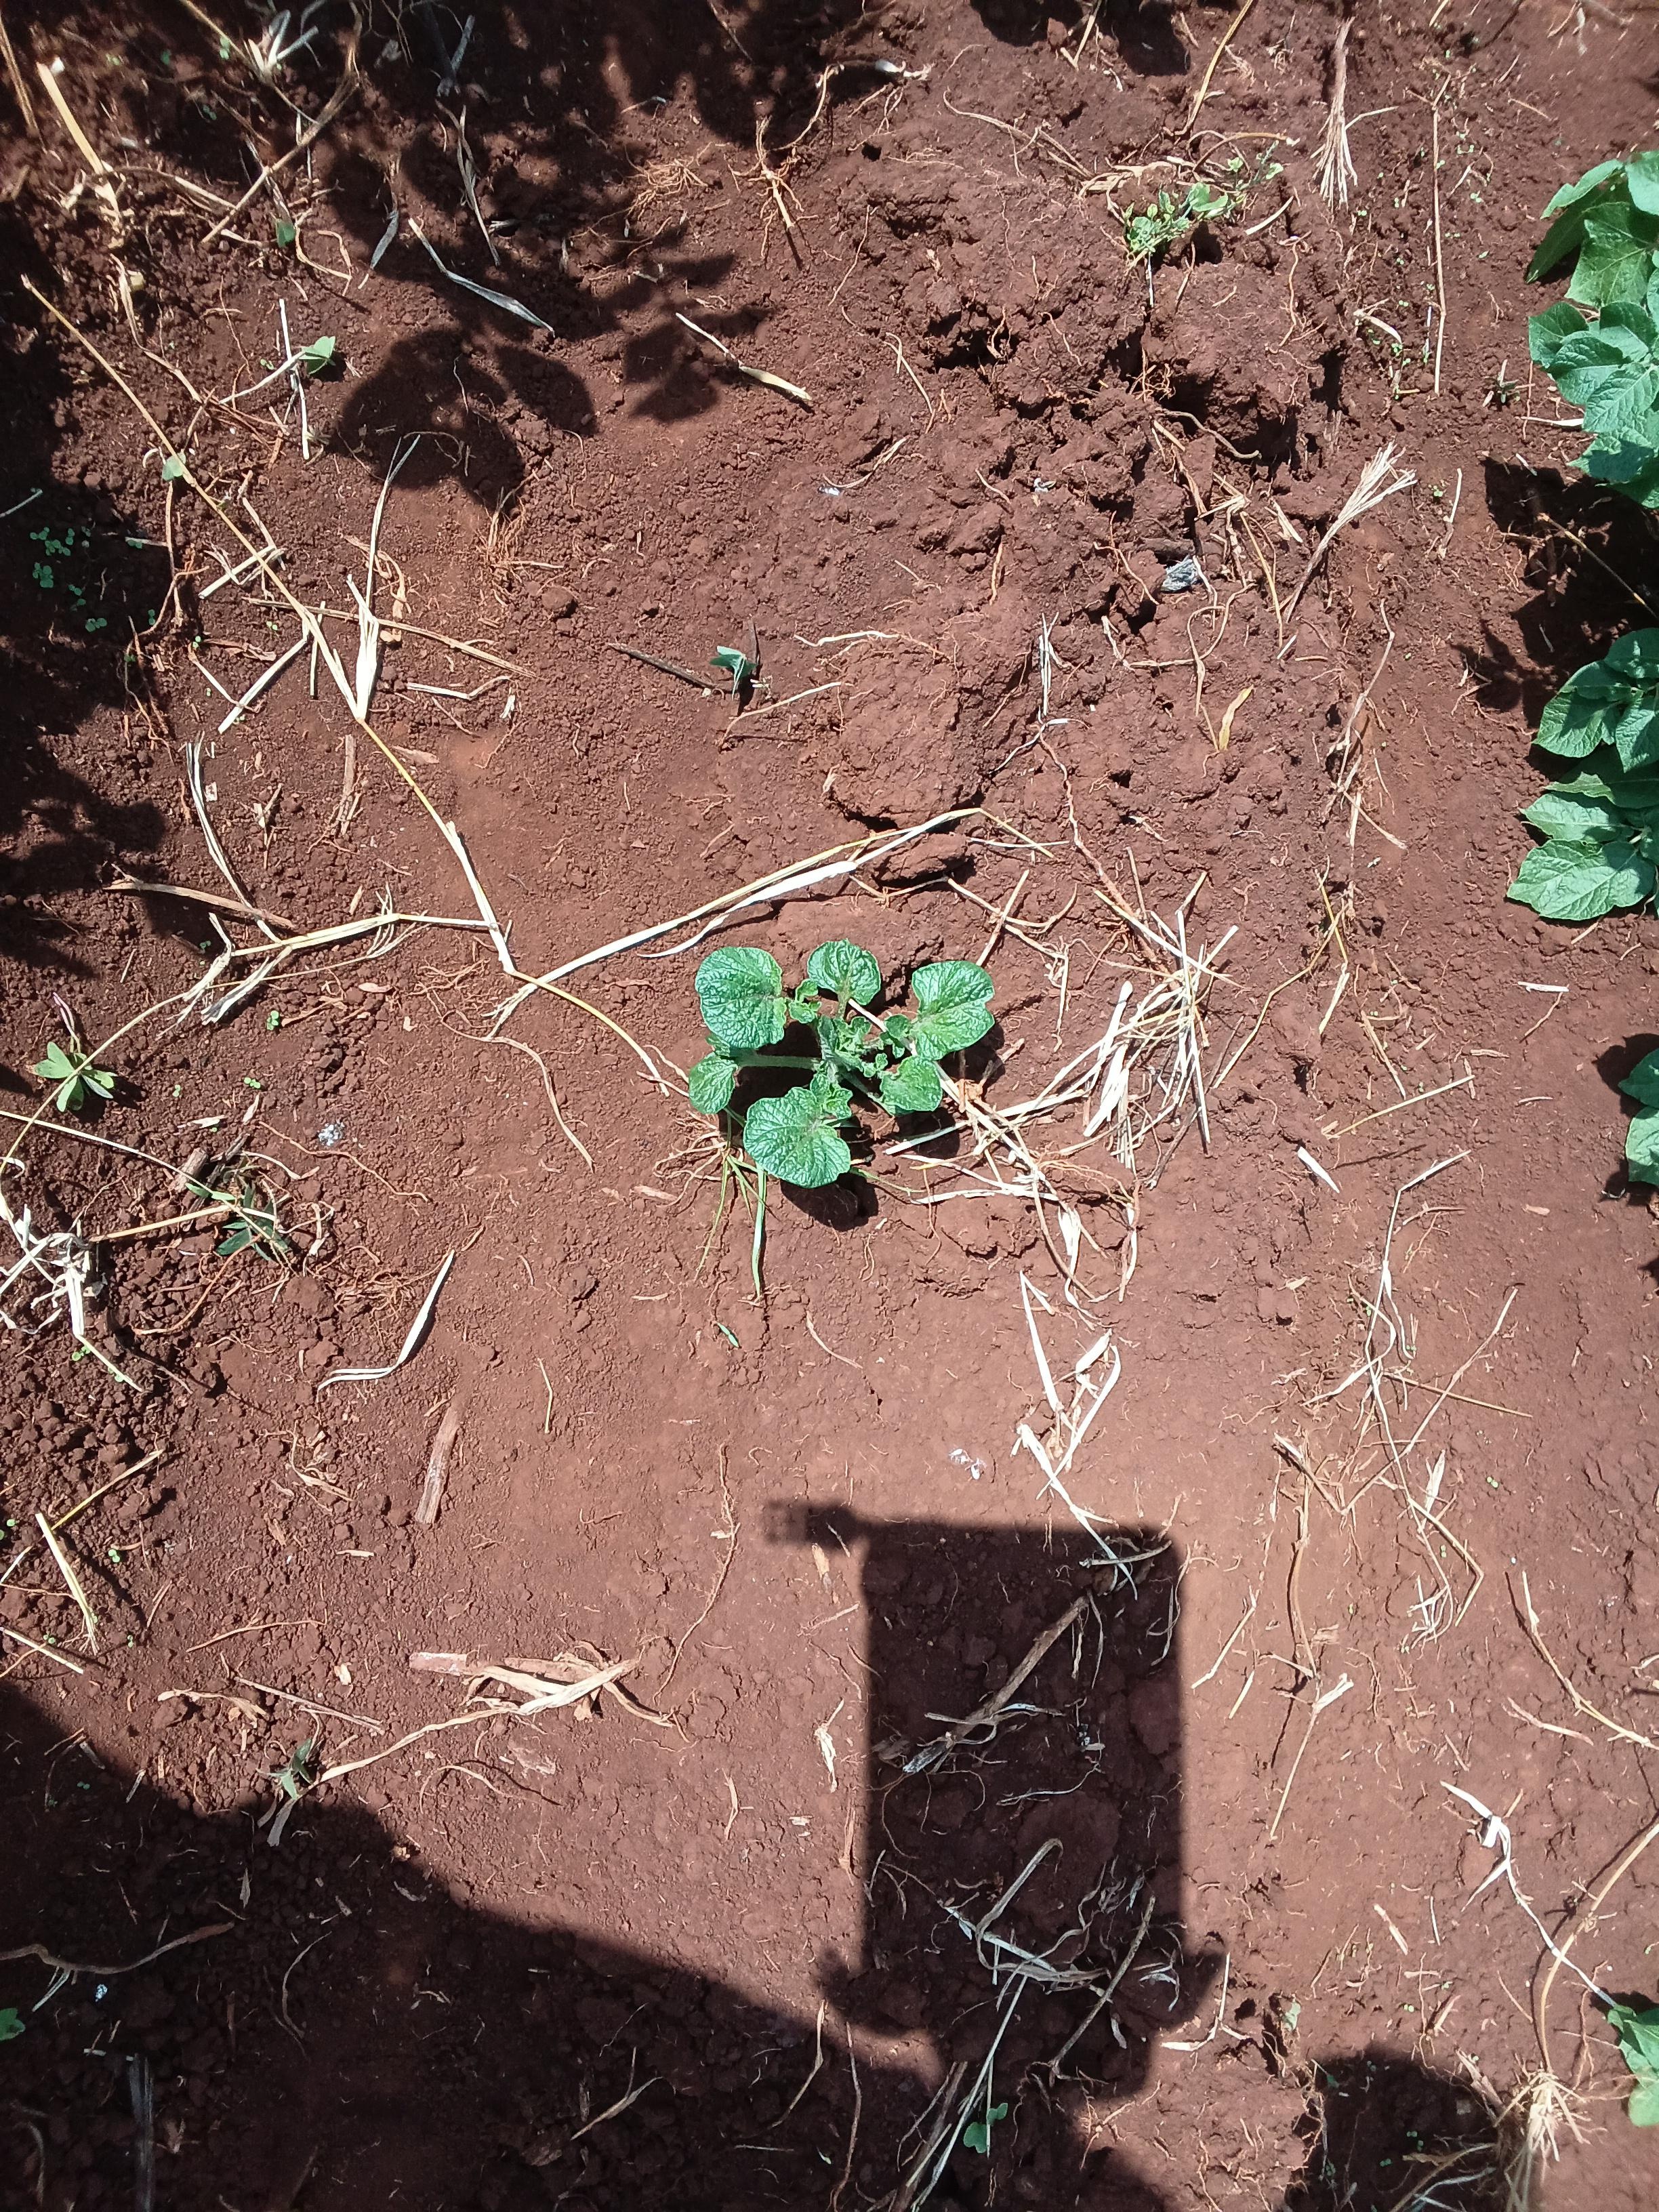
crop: potato
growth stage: vegetative
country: Kenya
